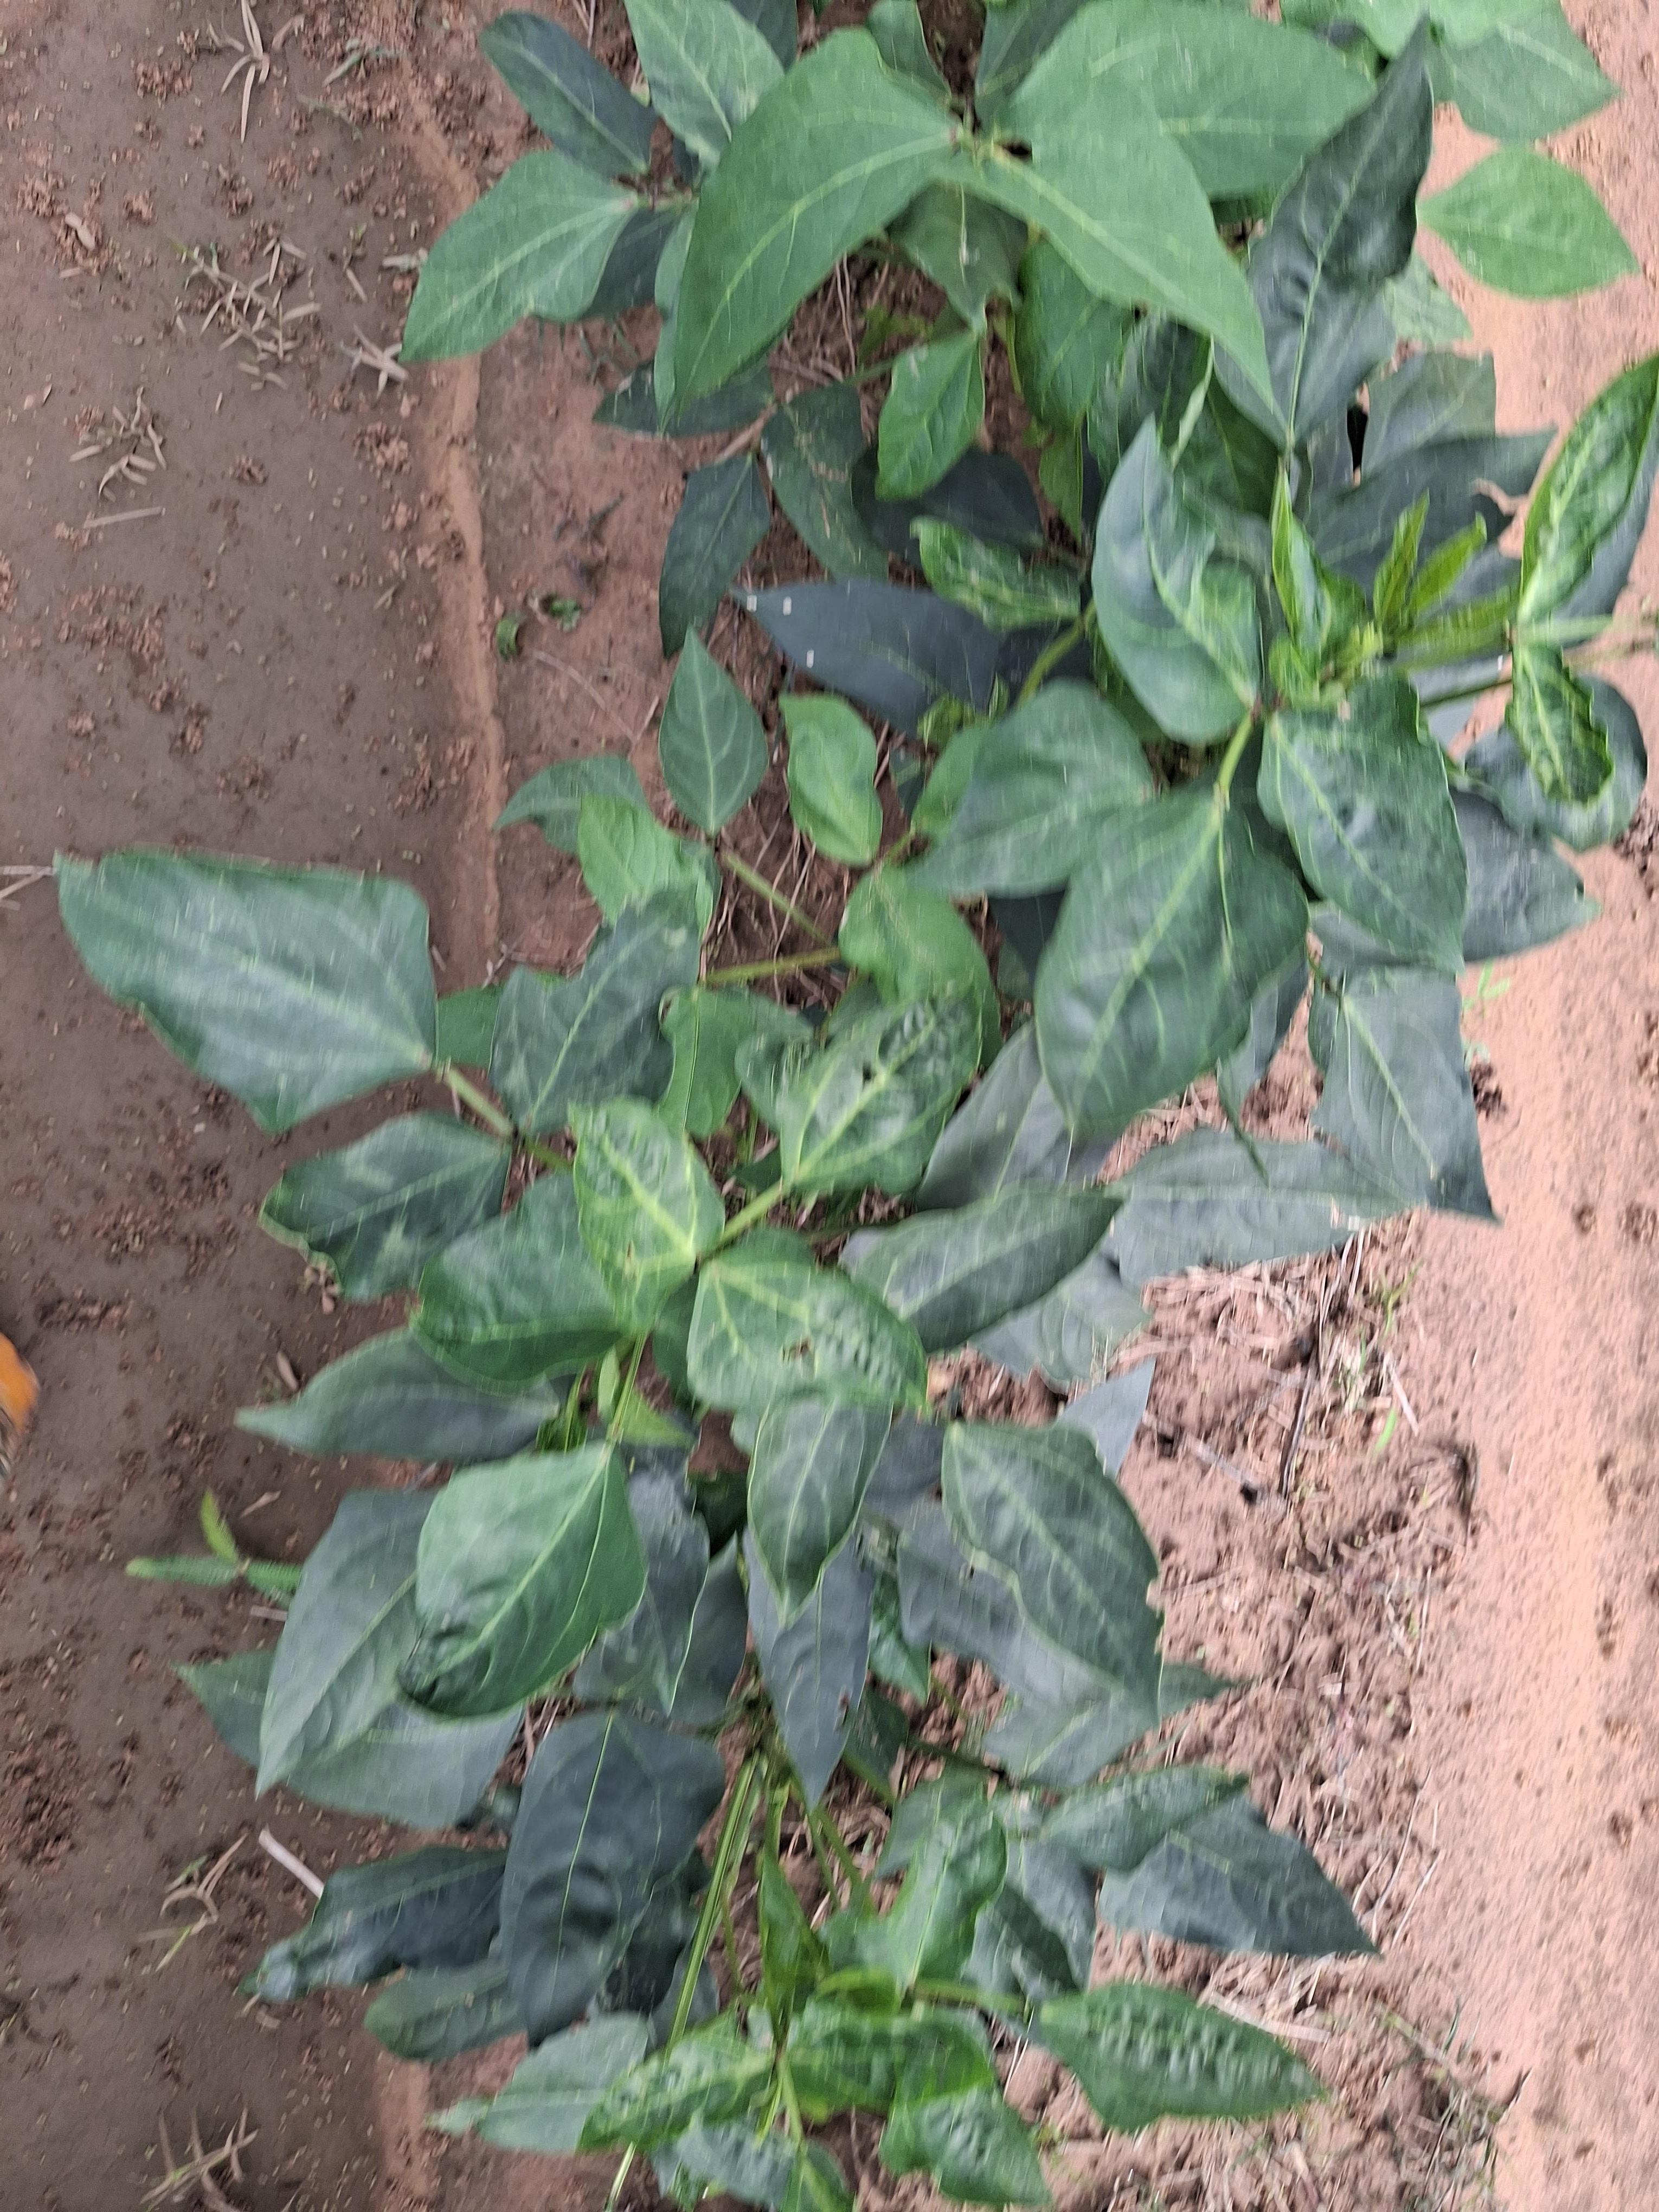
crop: cowpea
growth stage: vegetative
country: Nigeria
